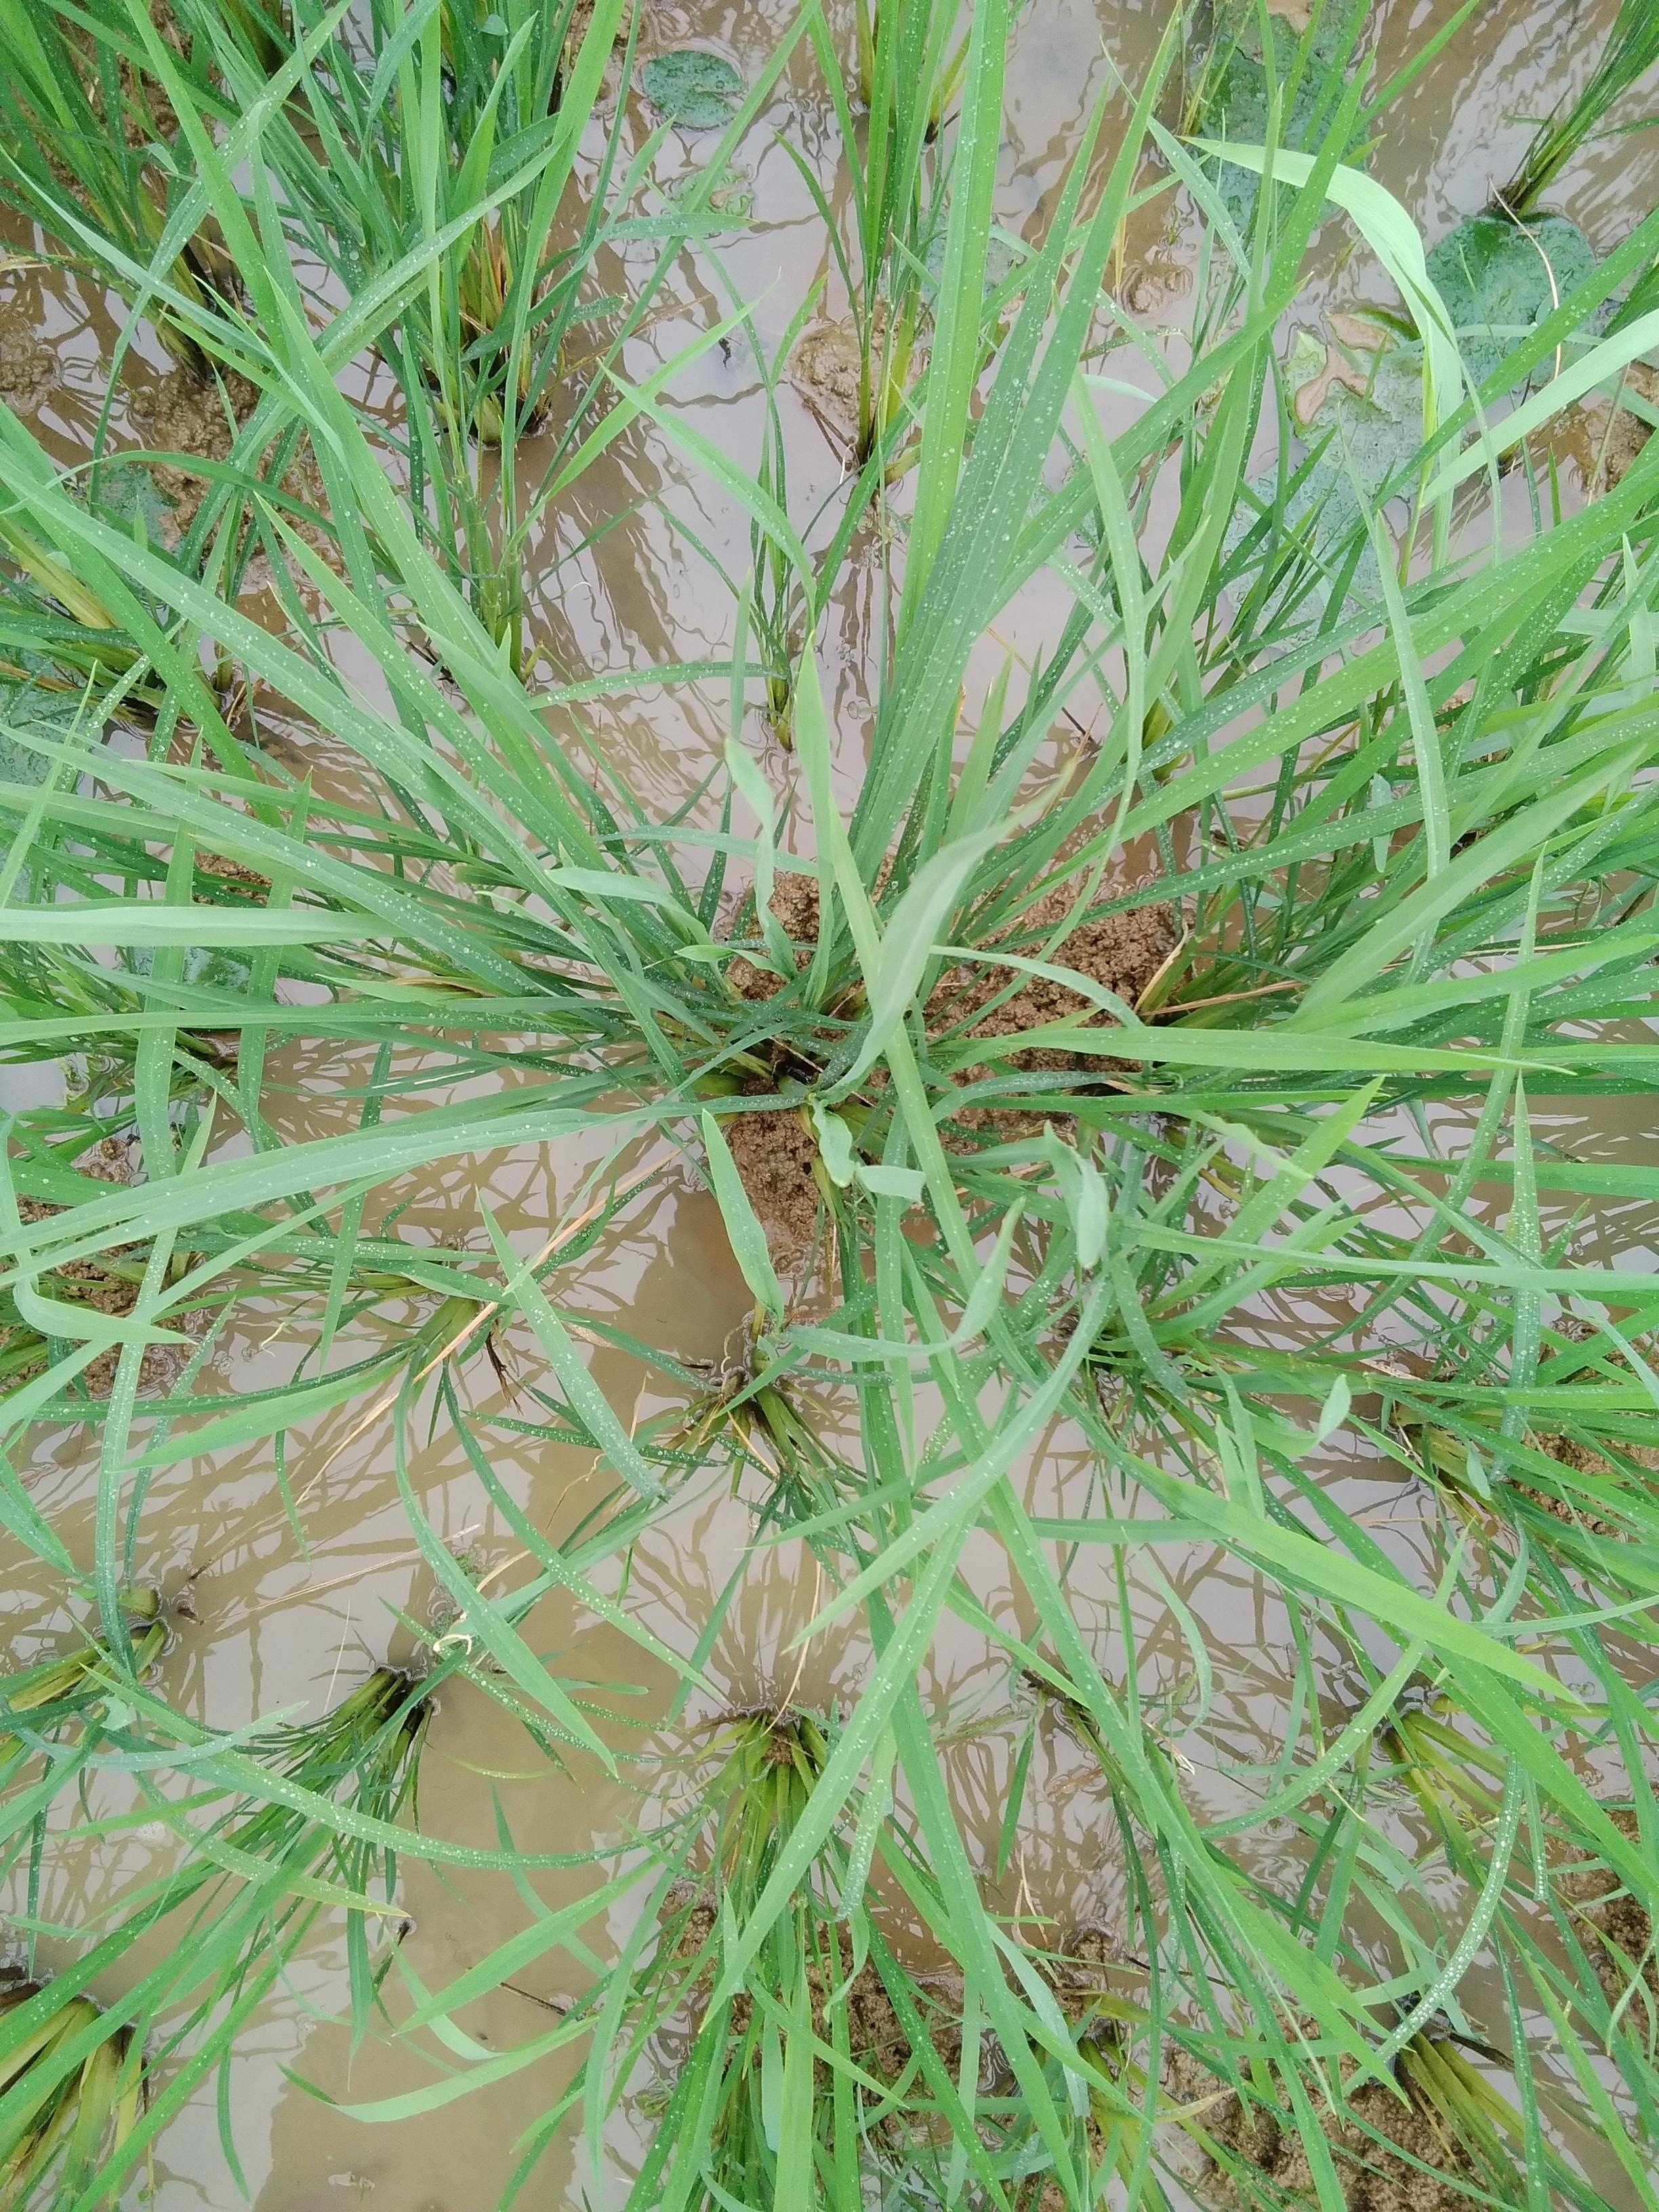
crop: rice
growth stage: vegetative
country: Nigeria
